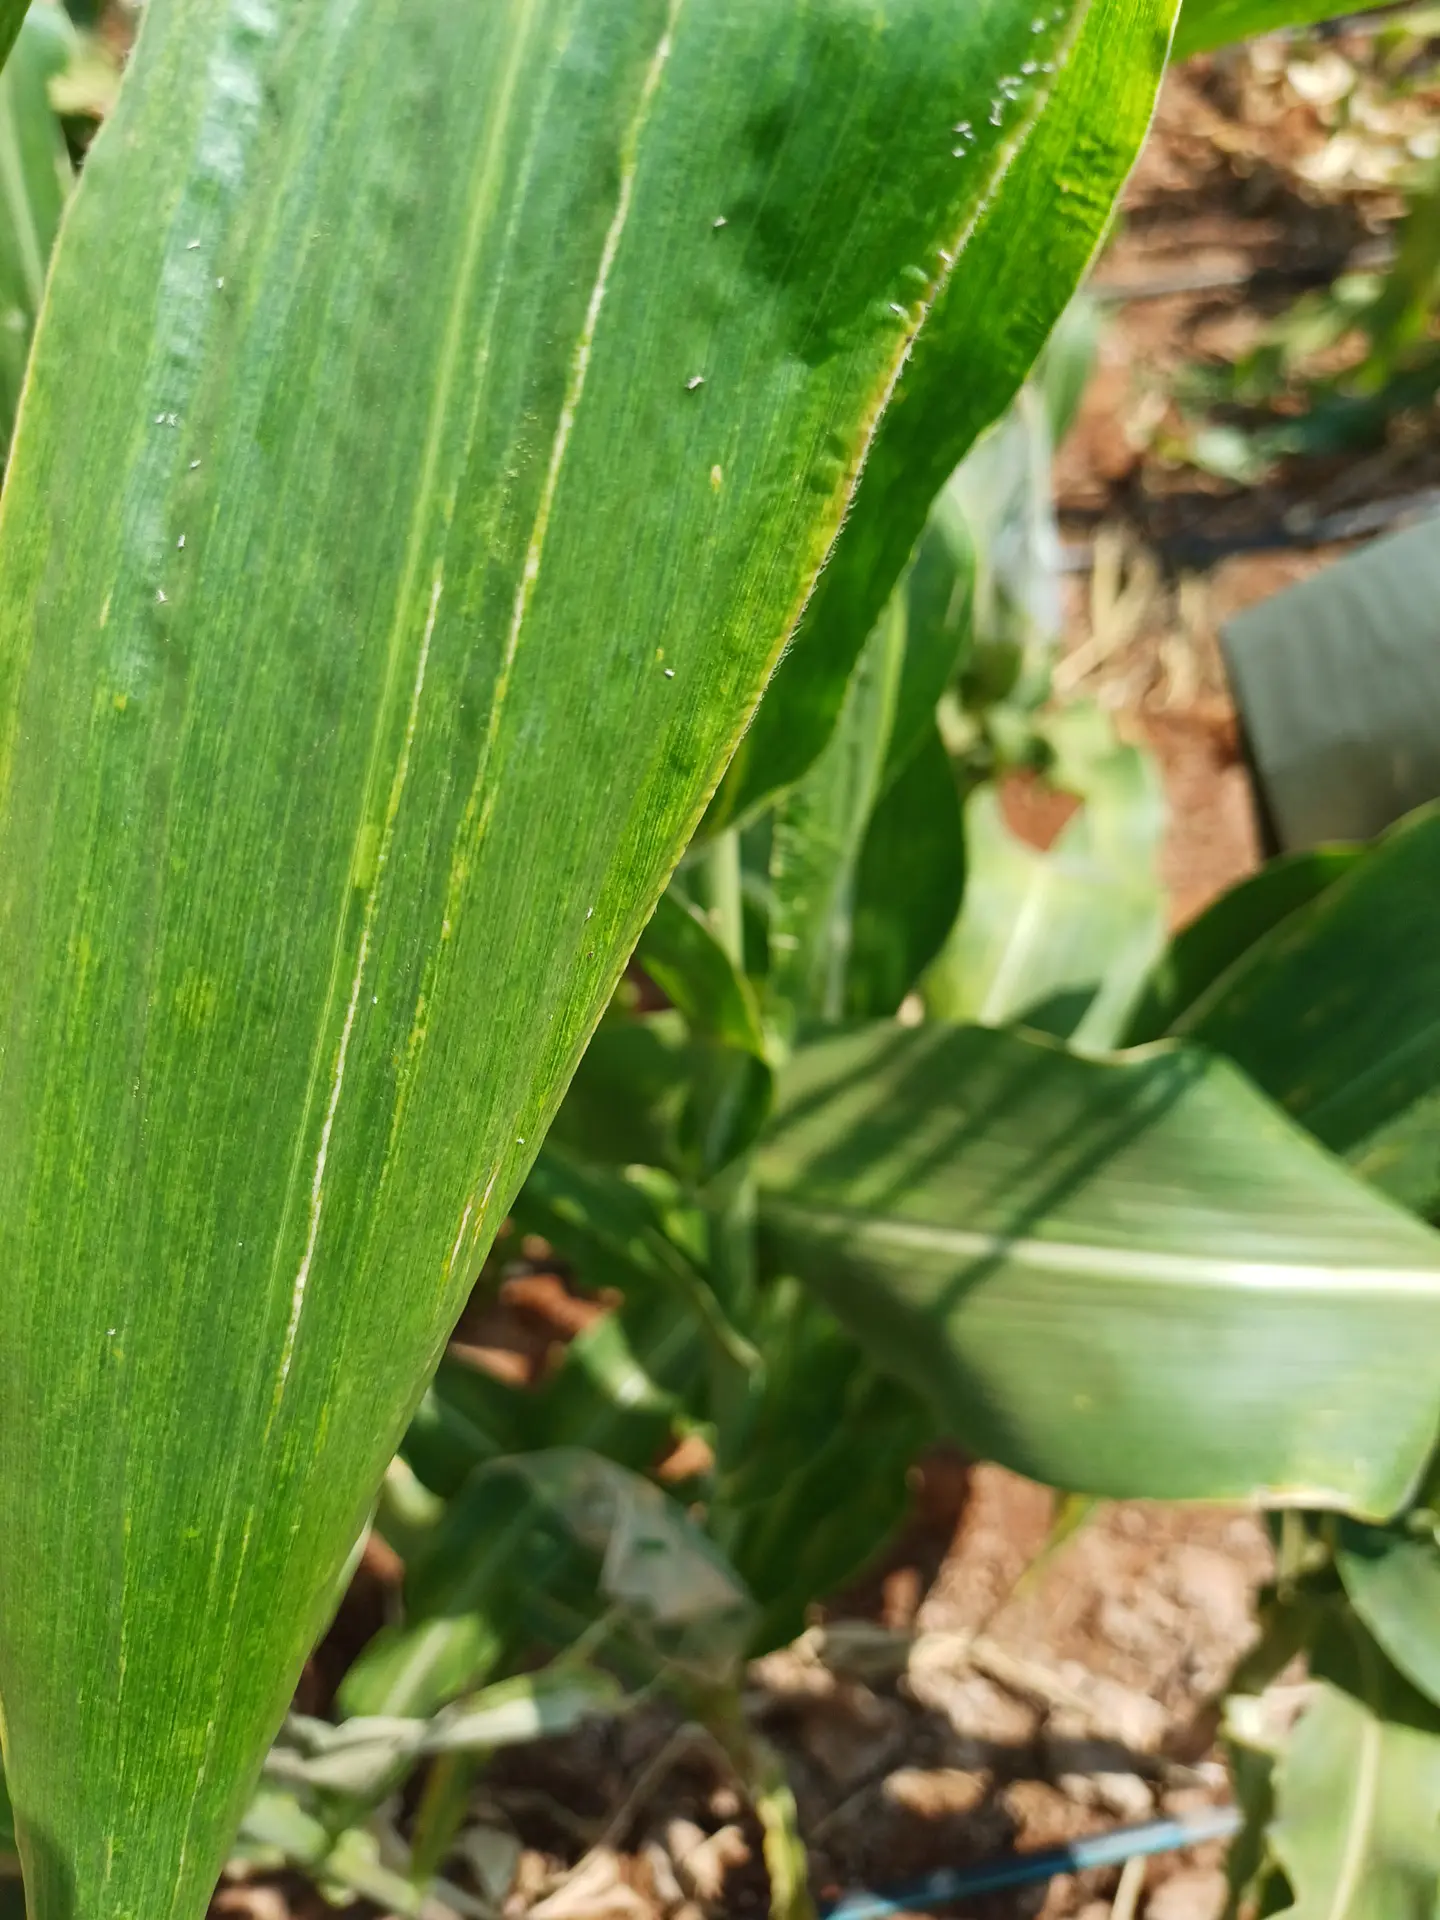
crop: maize
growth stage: flowering
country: Kenya
